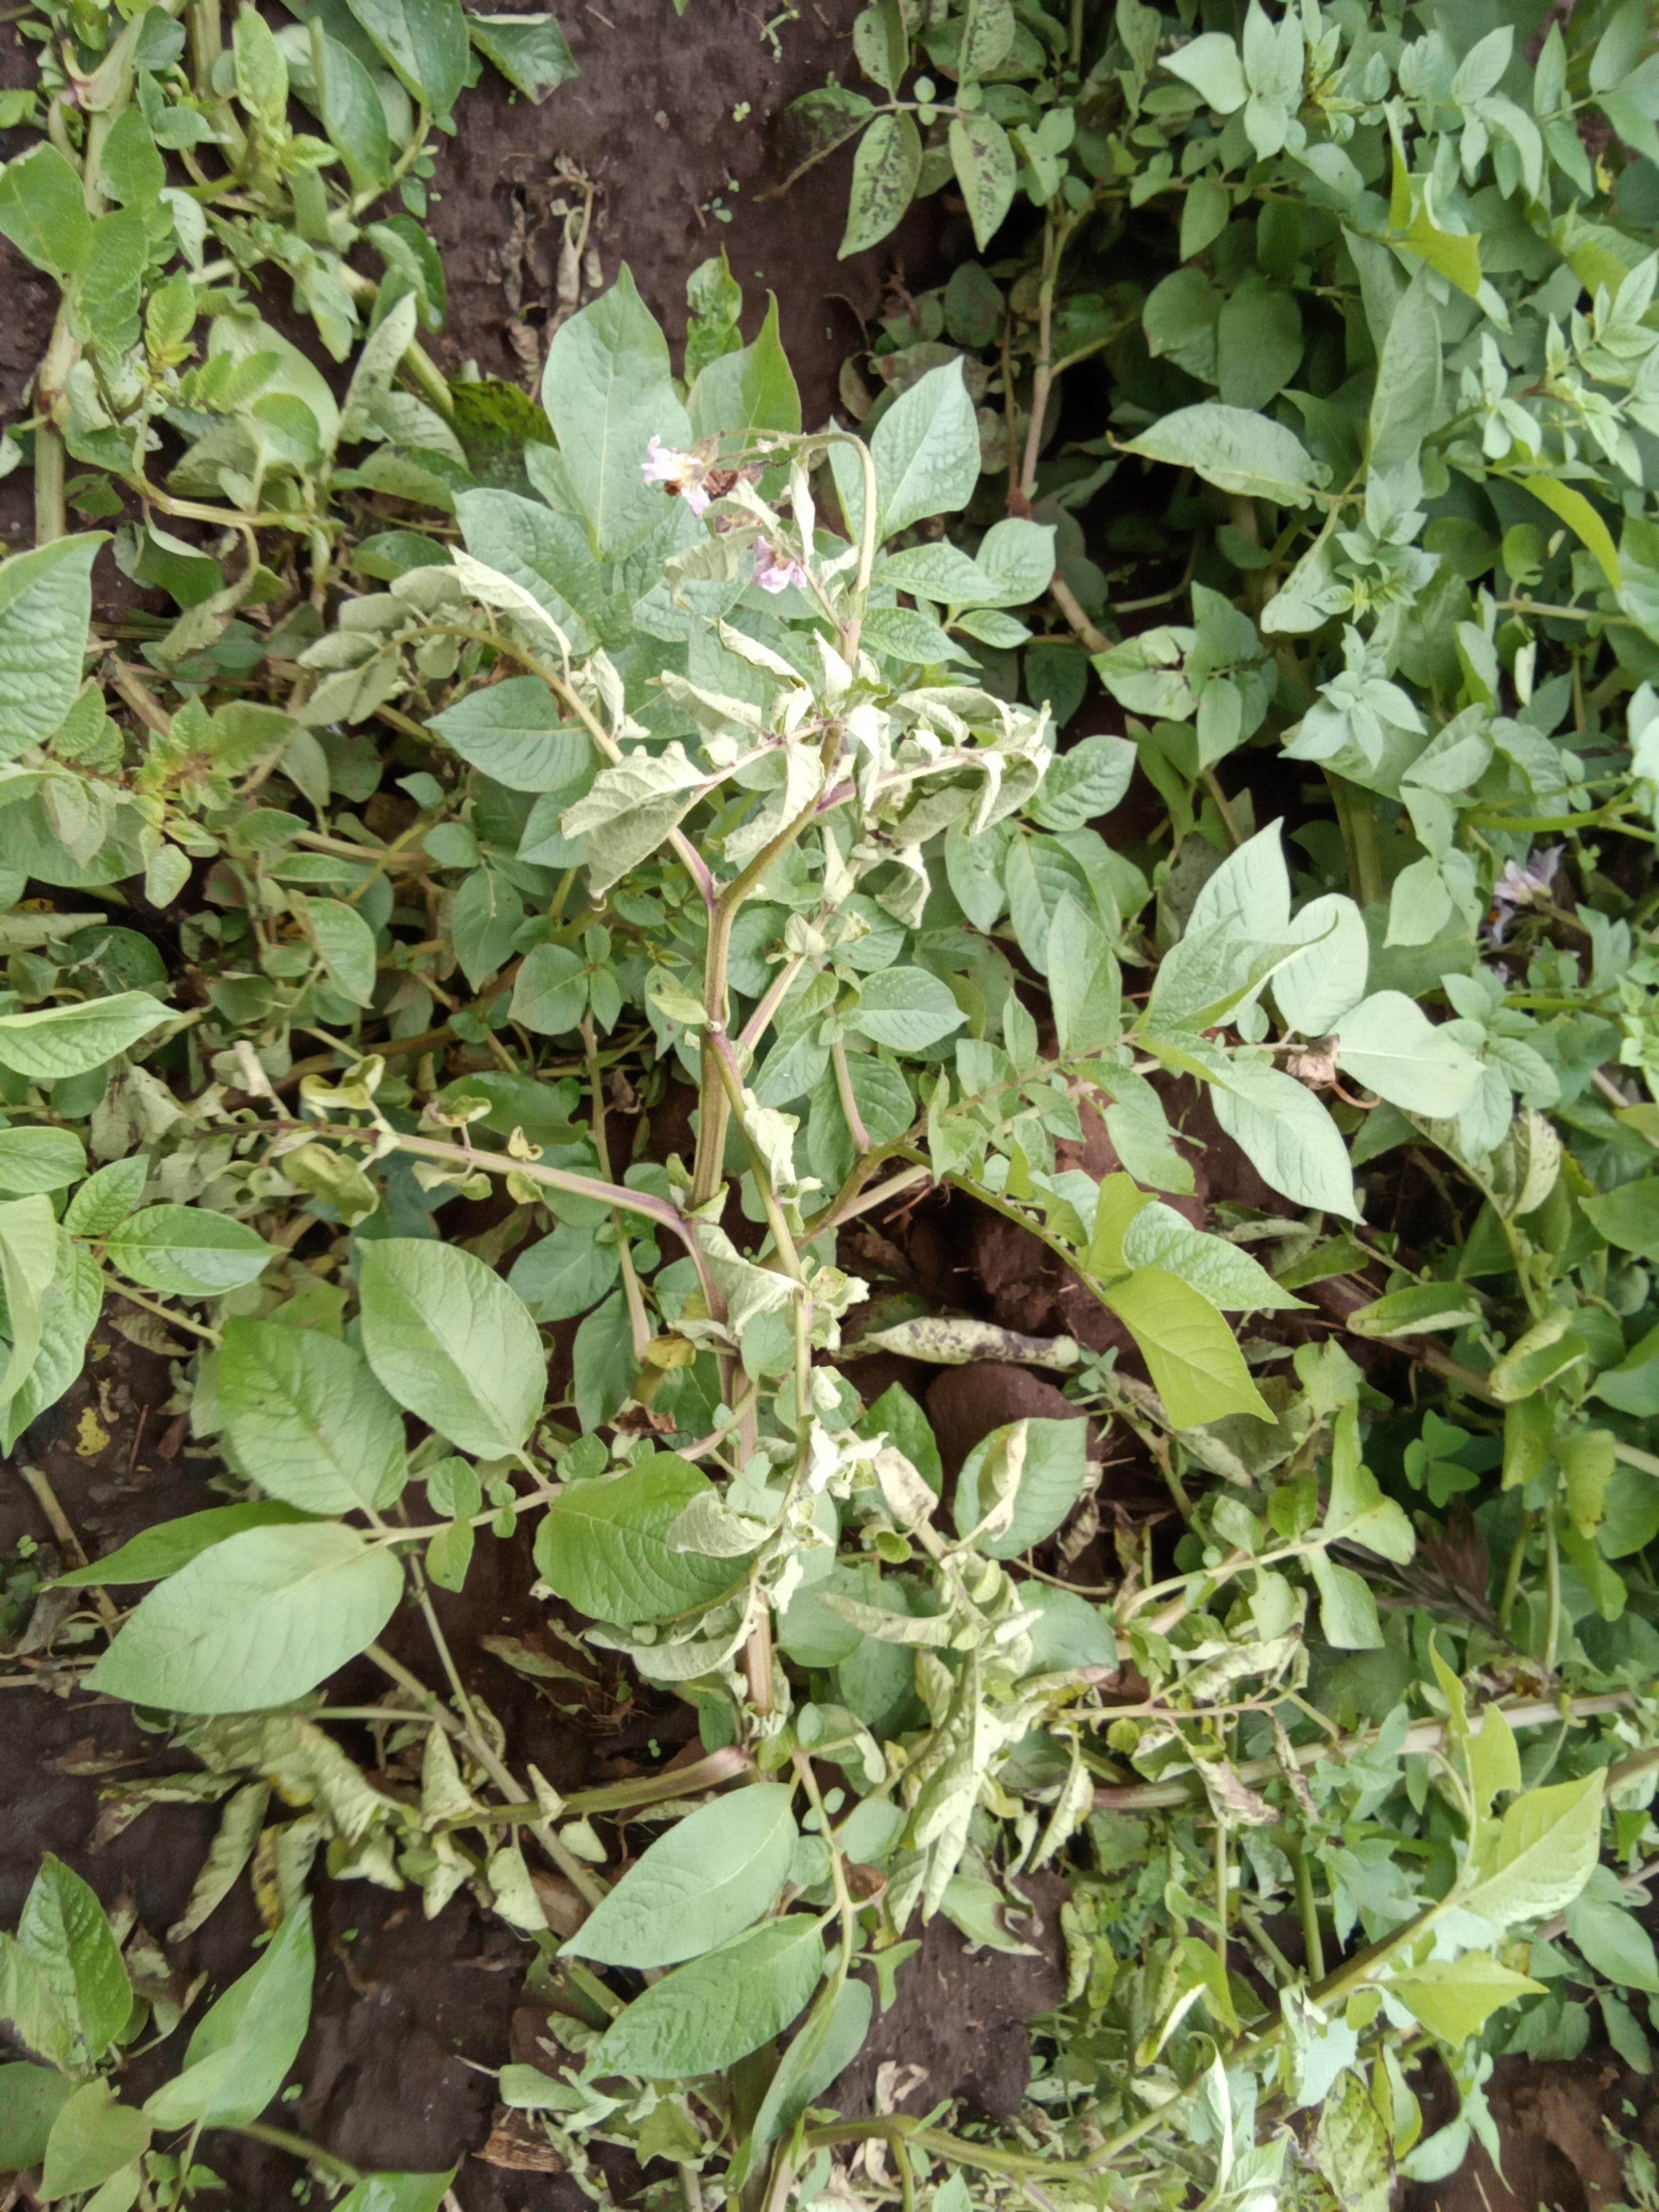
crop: potato
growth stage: flowering
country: Kenya
